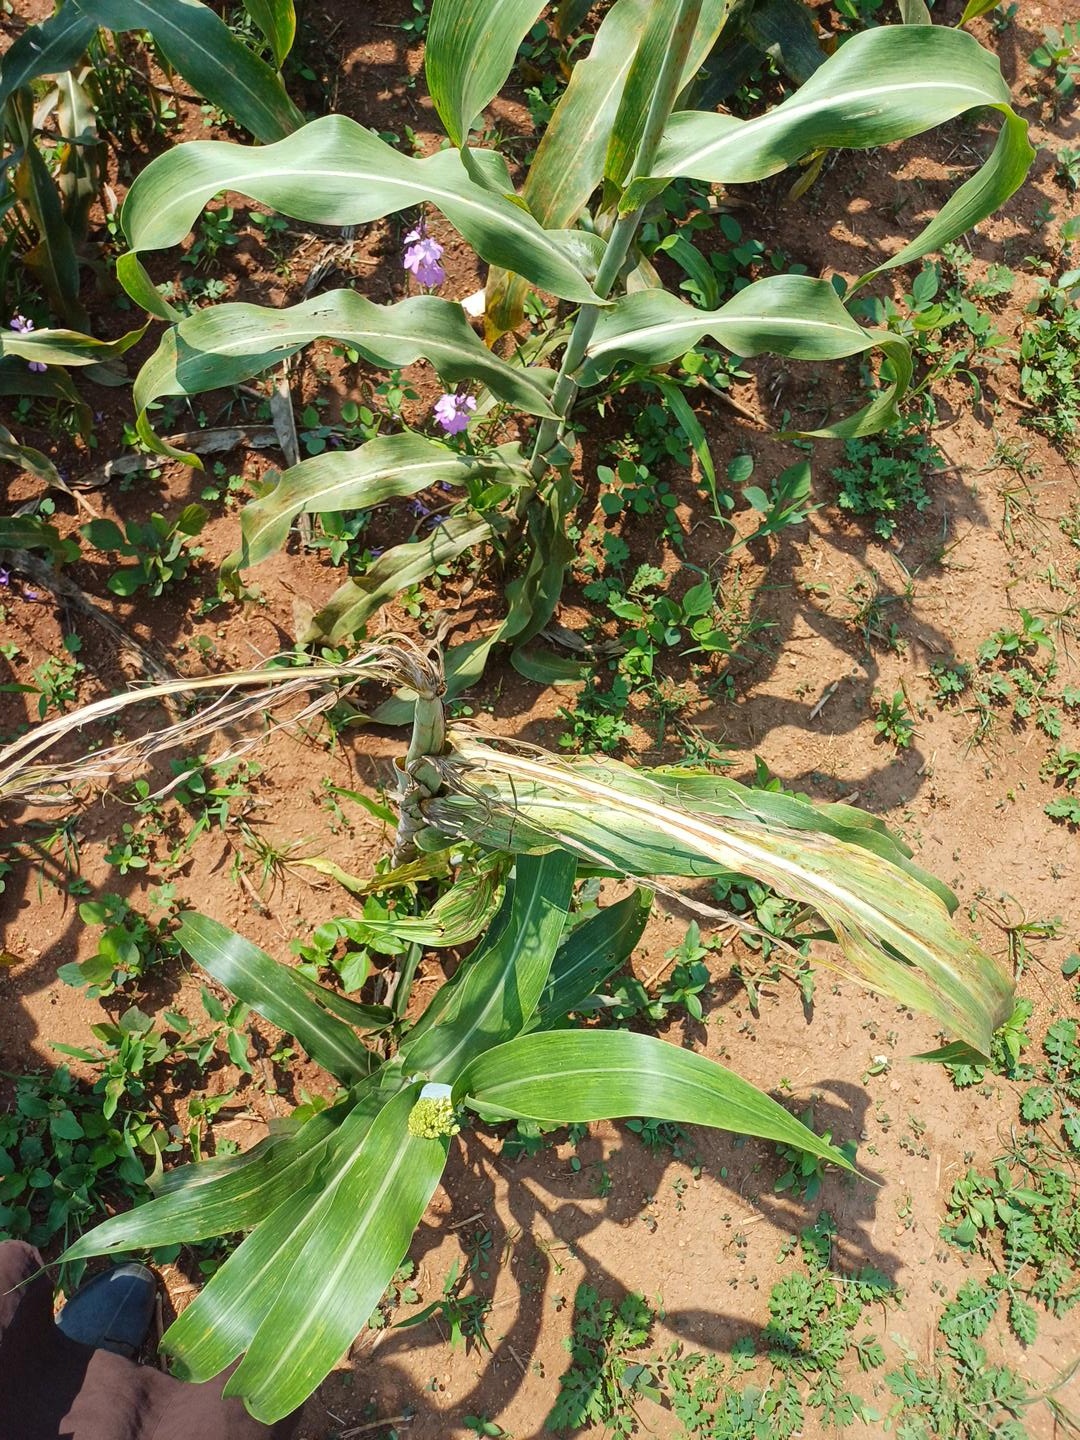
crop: sorghum
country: Kenya
